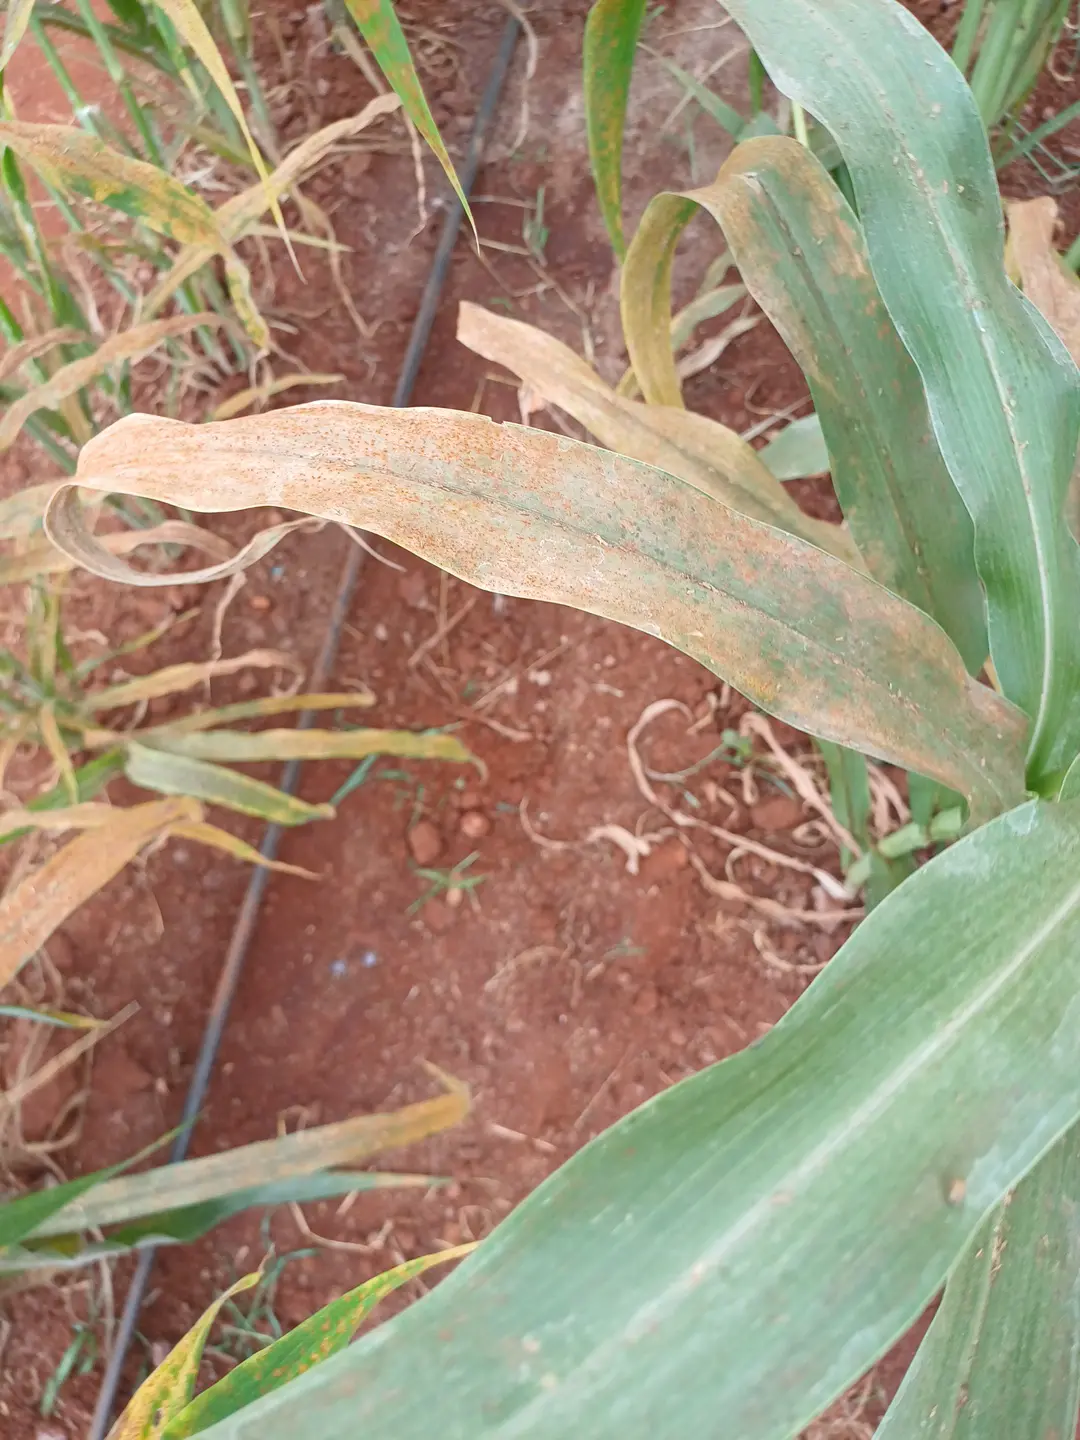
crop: pearl millet
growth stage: filling grain
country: Kenya
